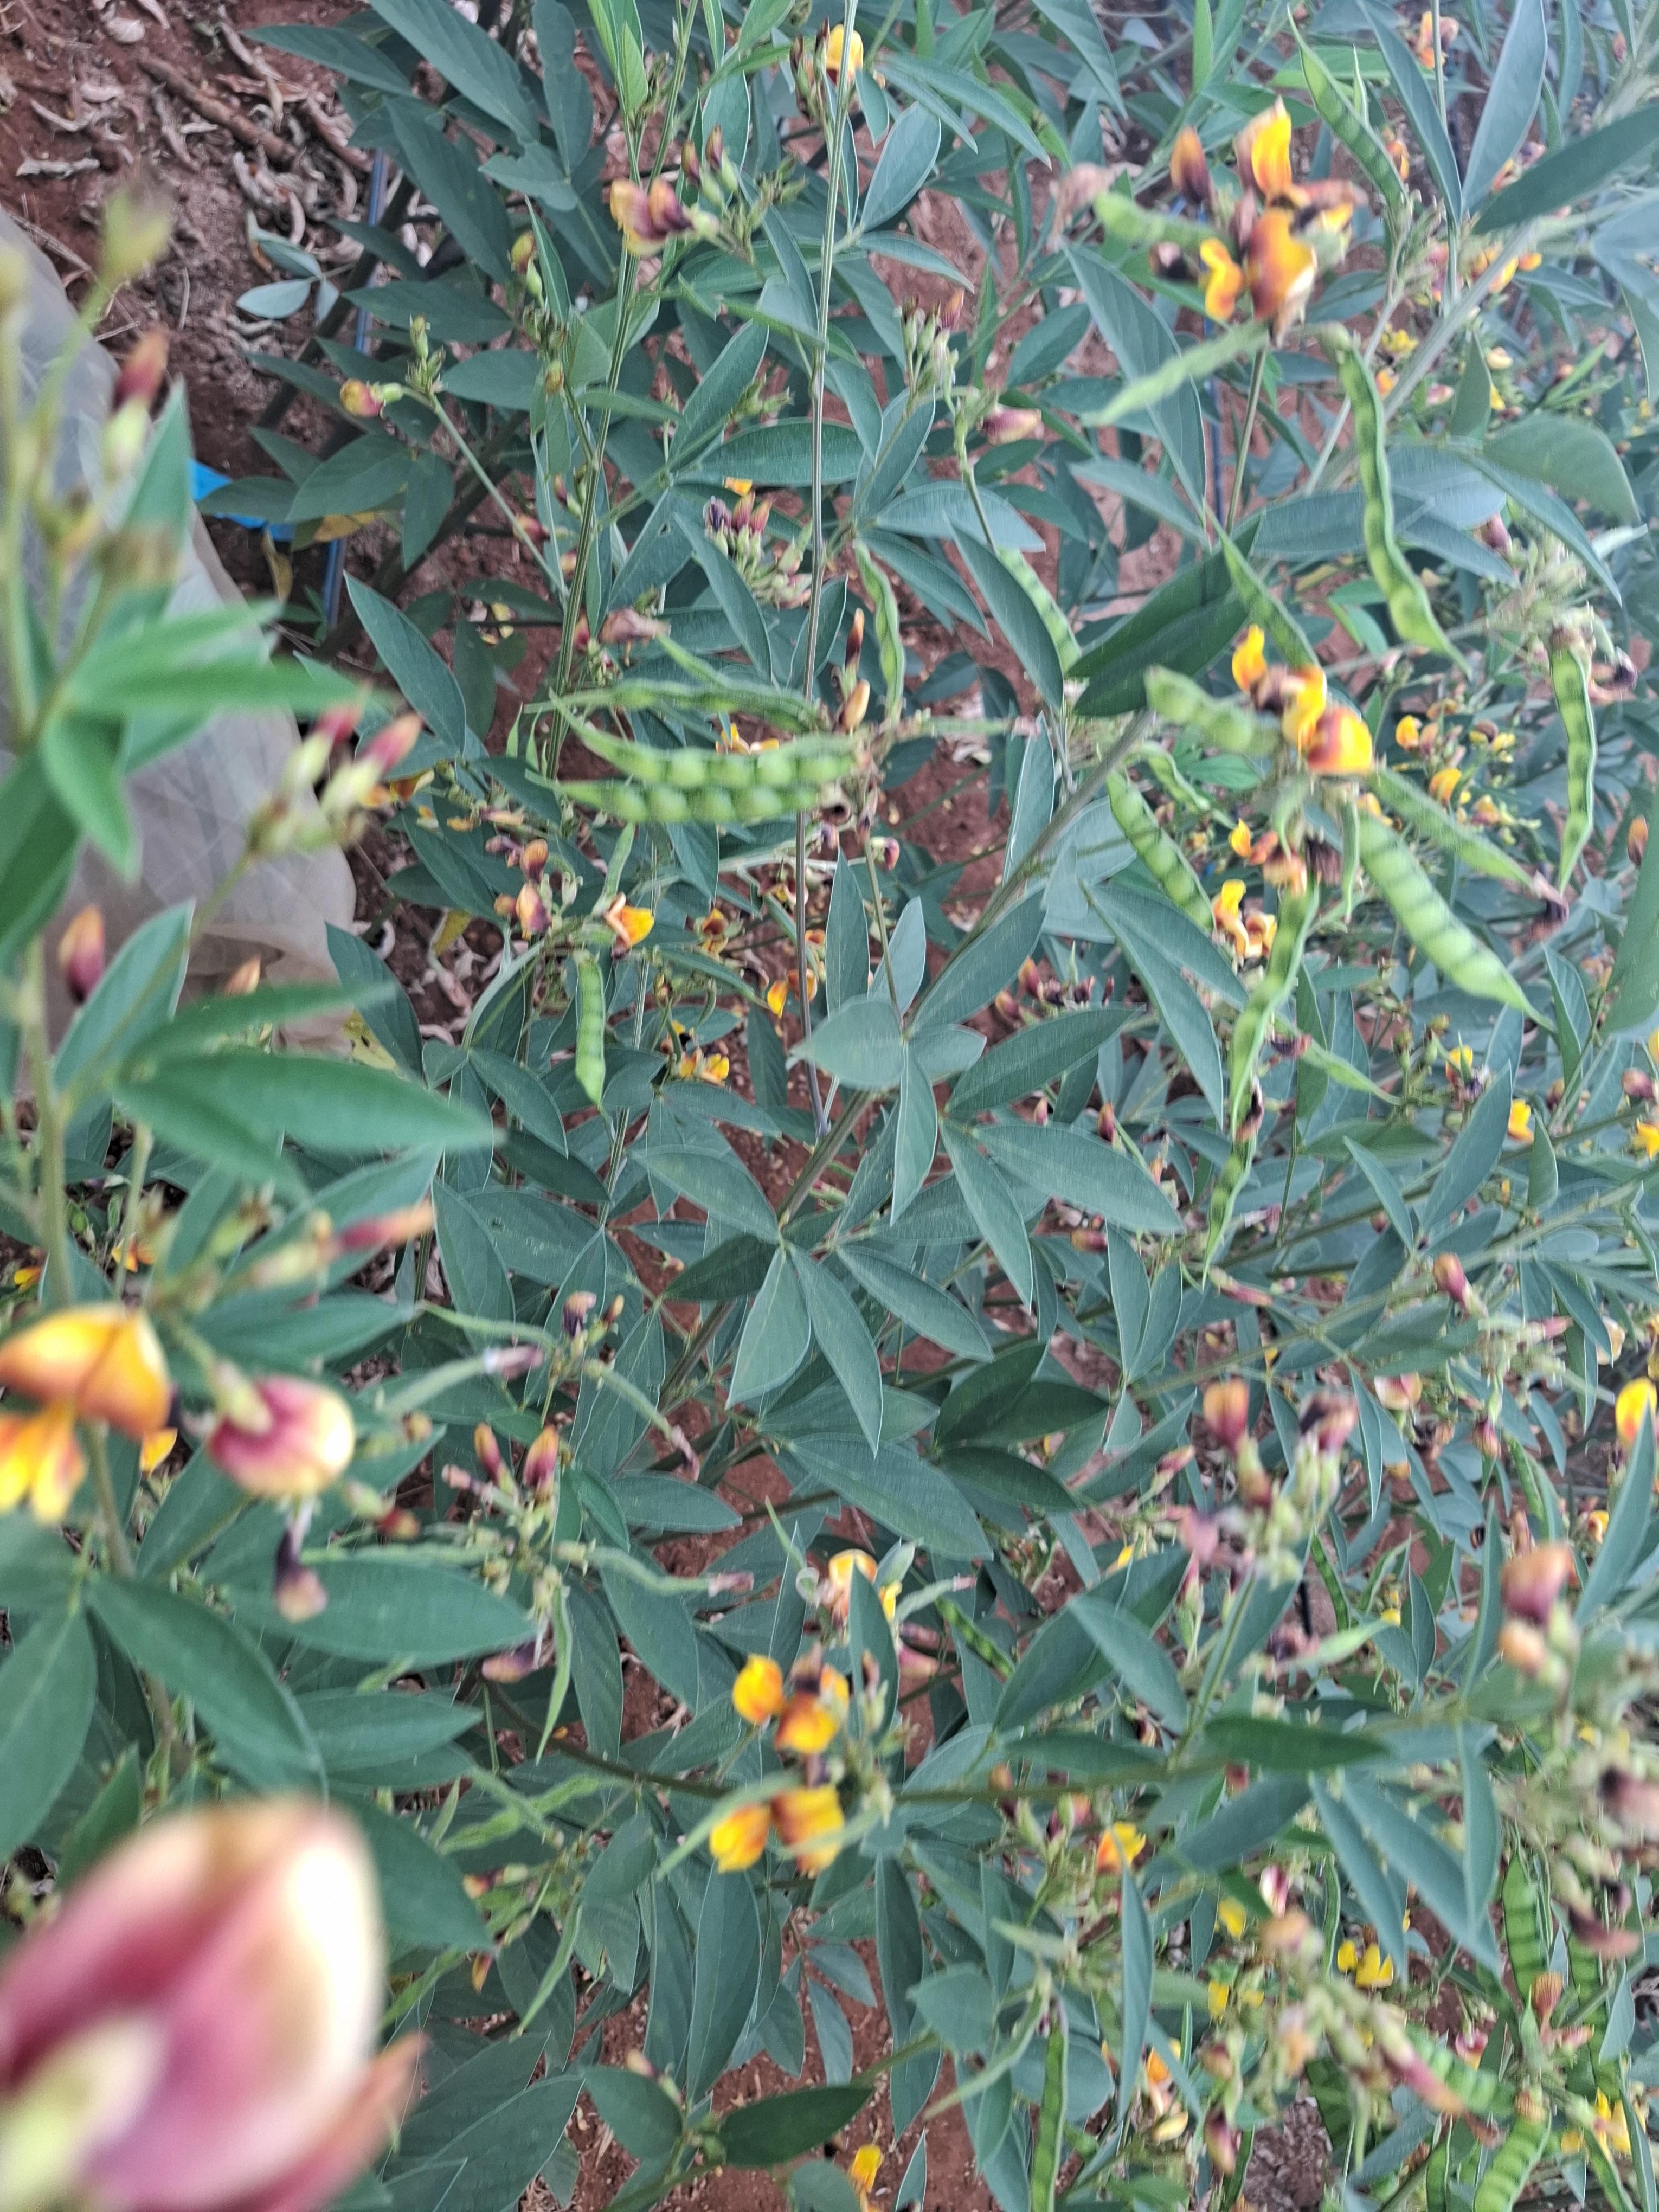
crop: pigeonpea
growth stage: development pod
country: Kenya
